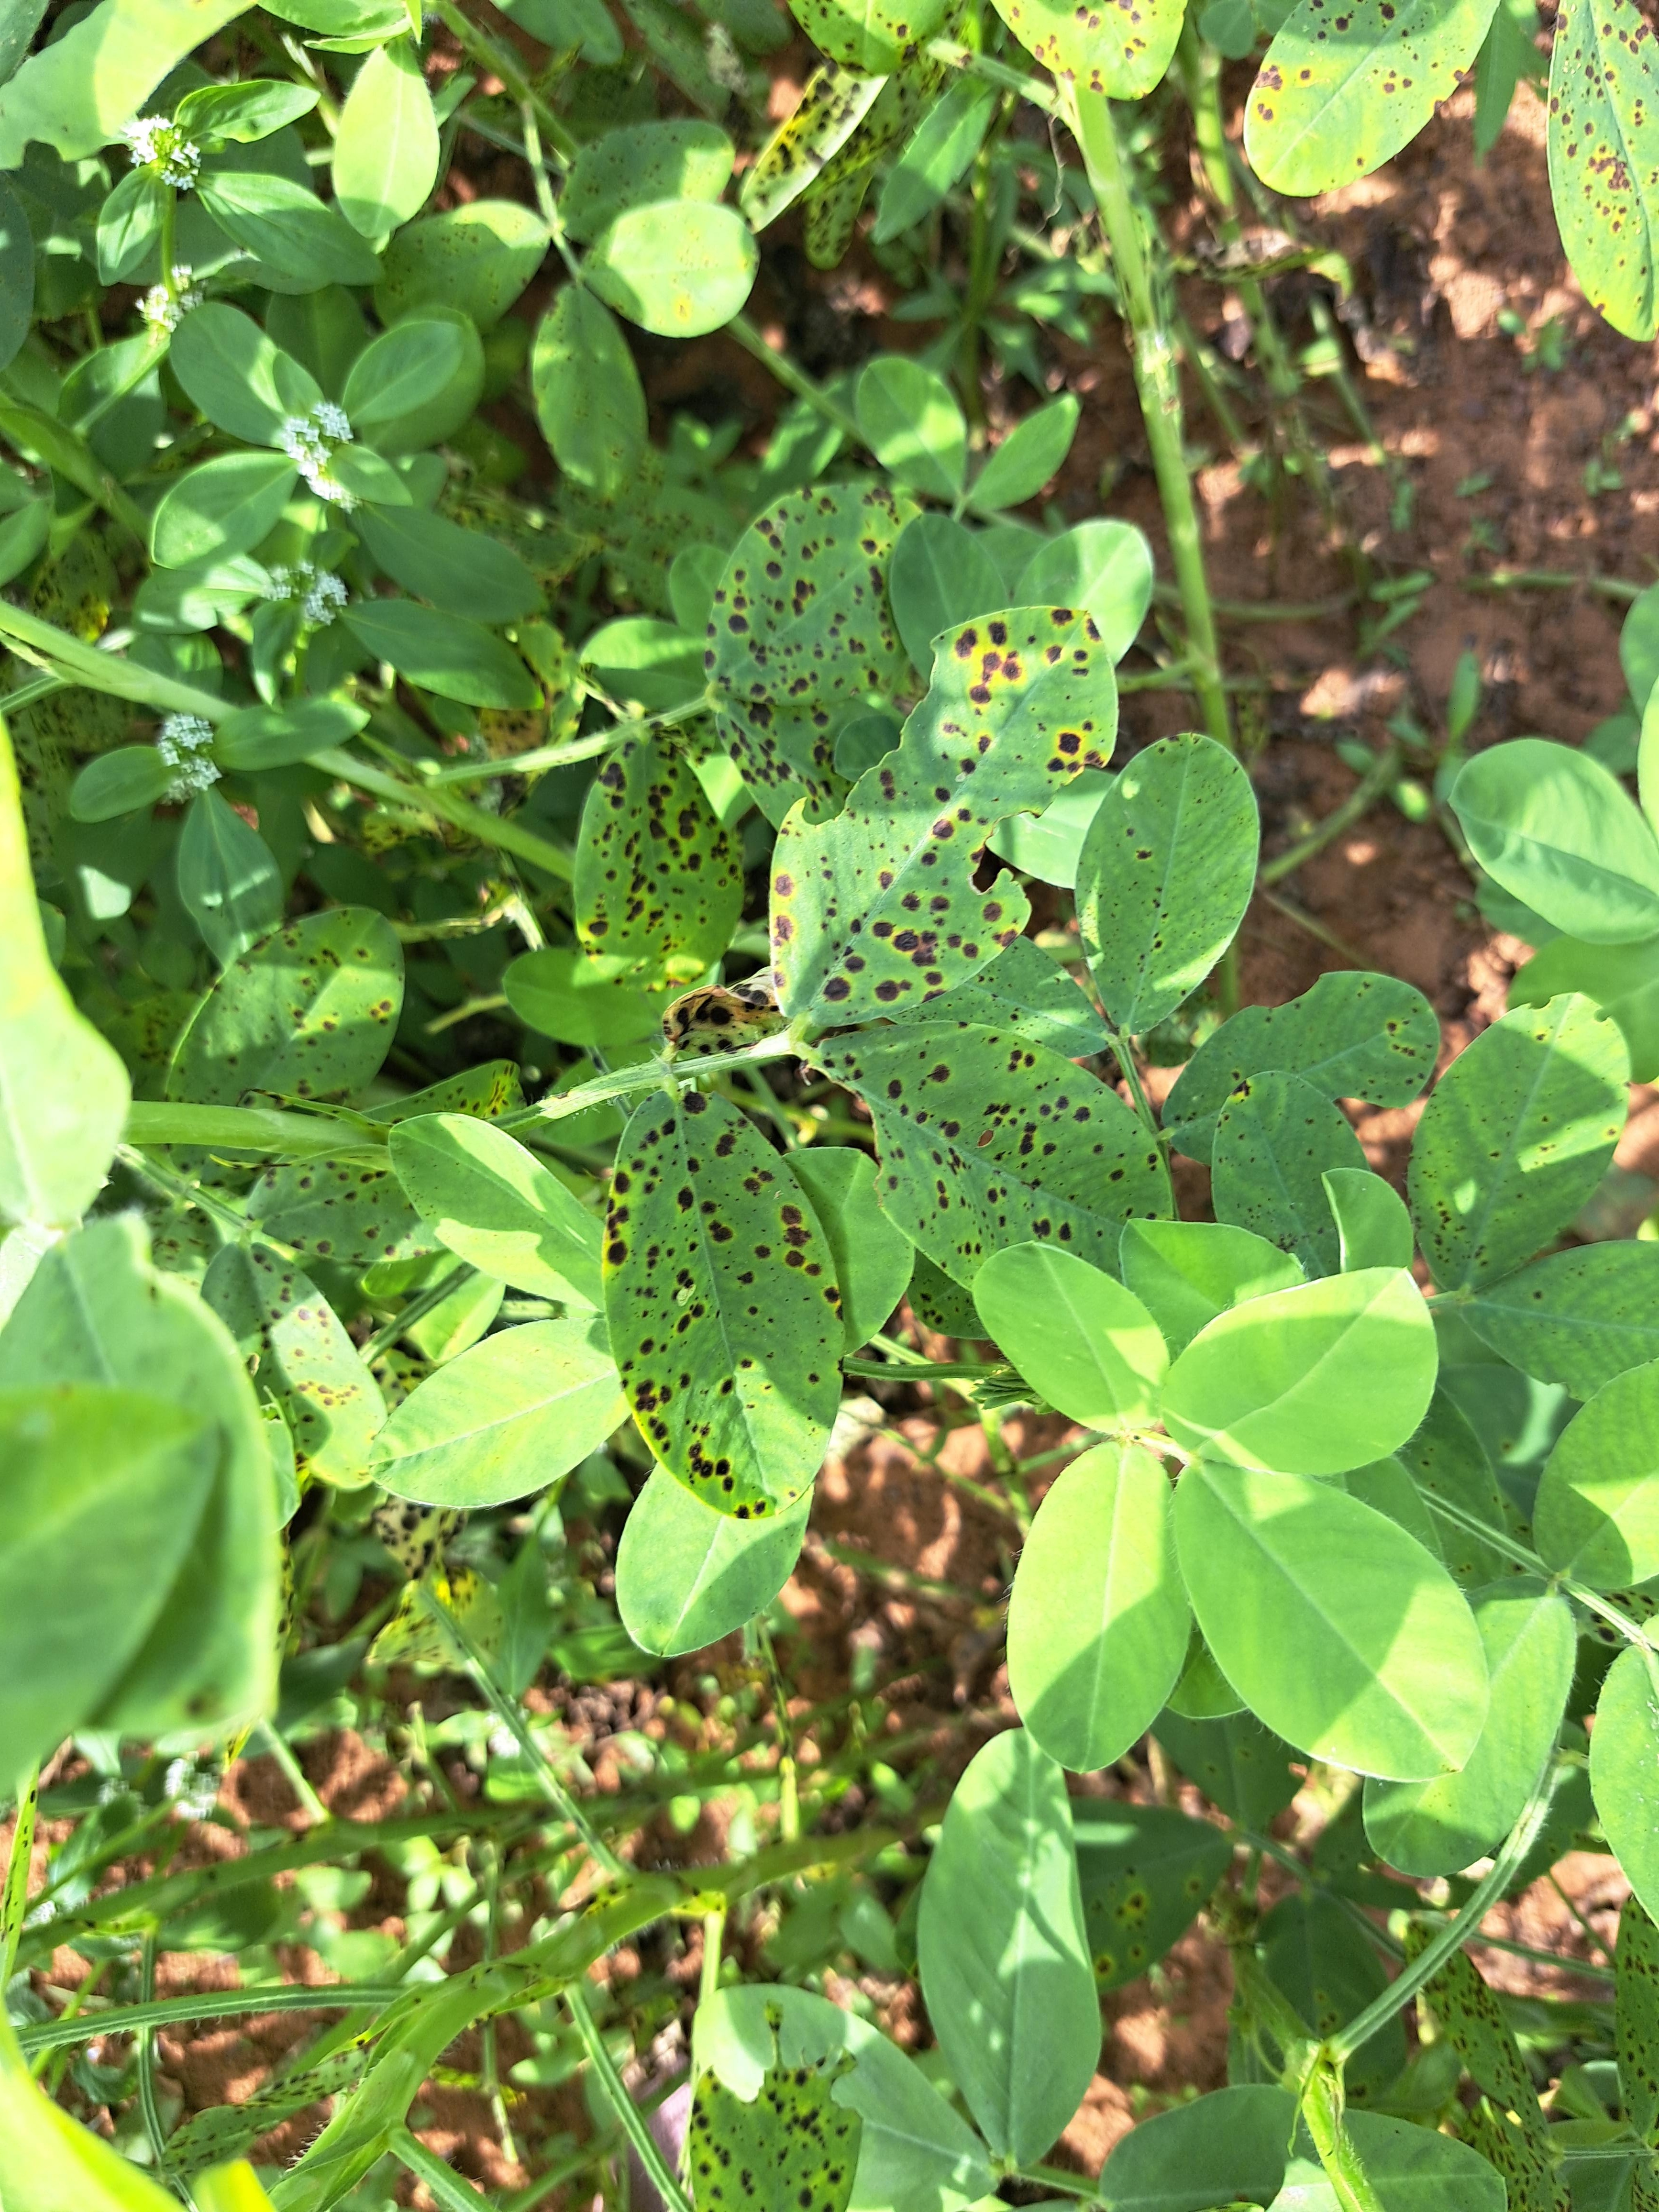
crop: groundnut
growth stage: development pod
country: Ghana
